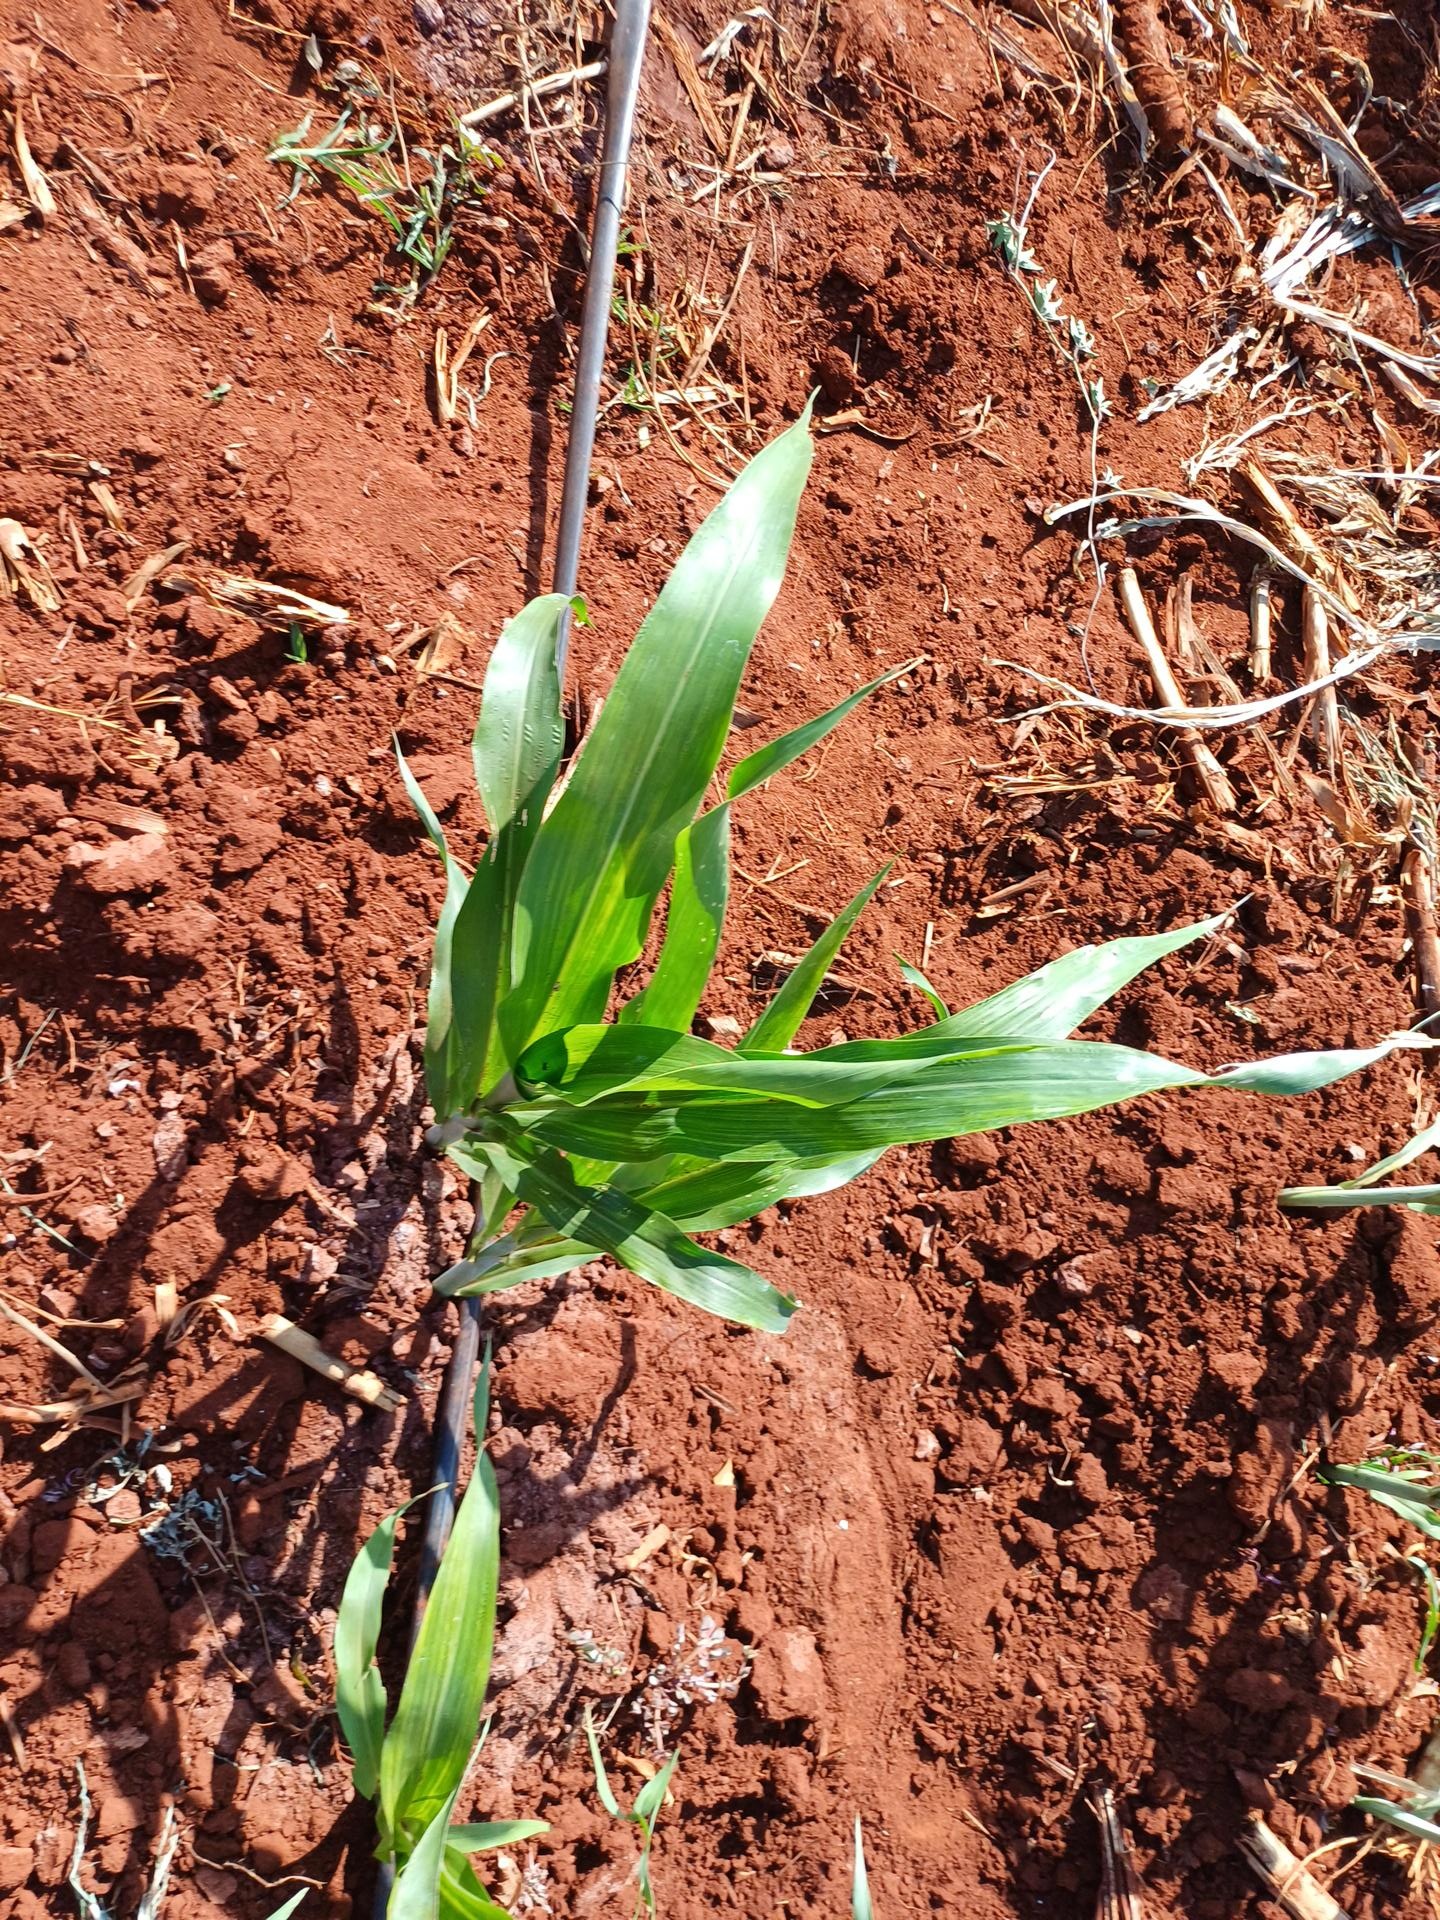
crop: sorghum
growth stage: vegetative
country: Kenya
